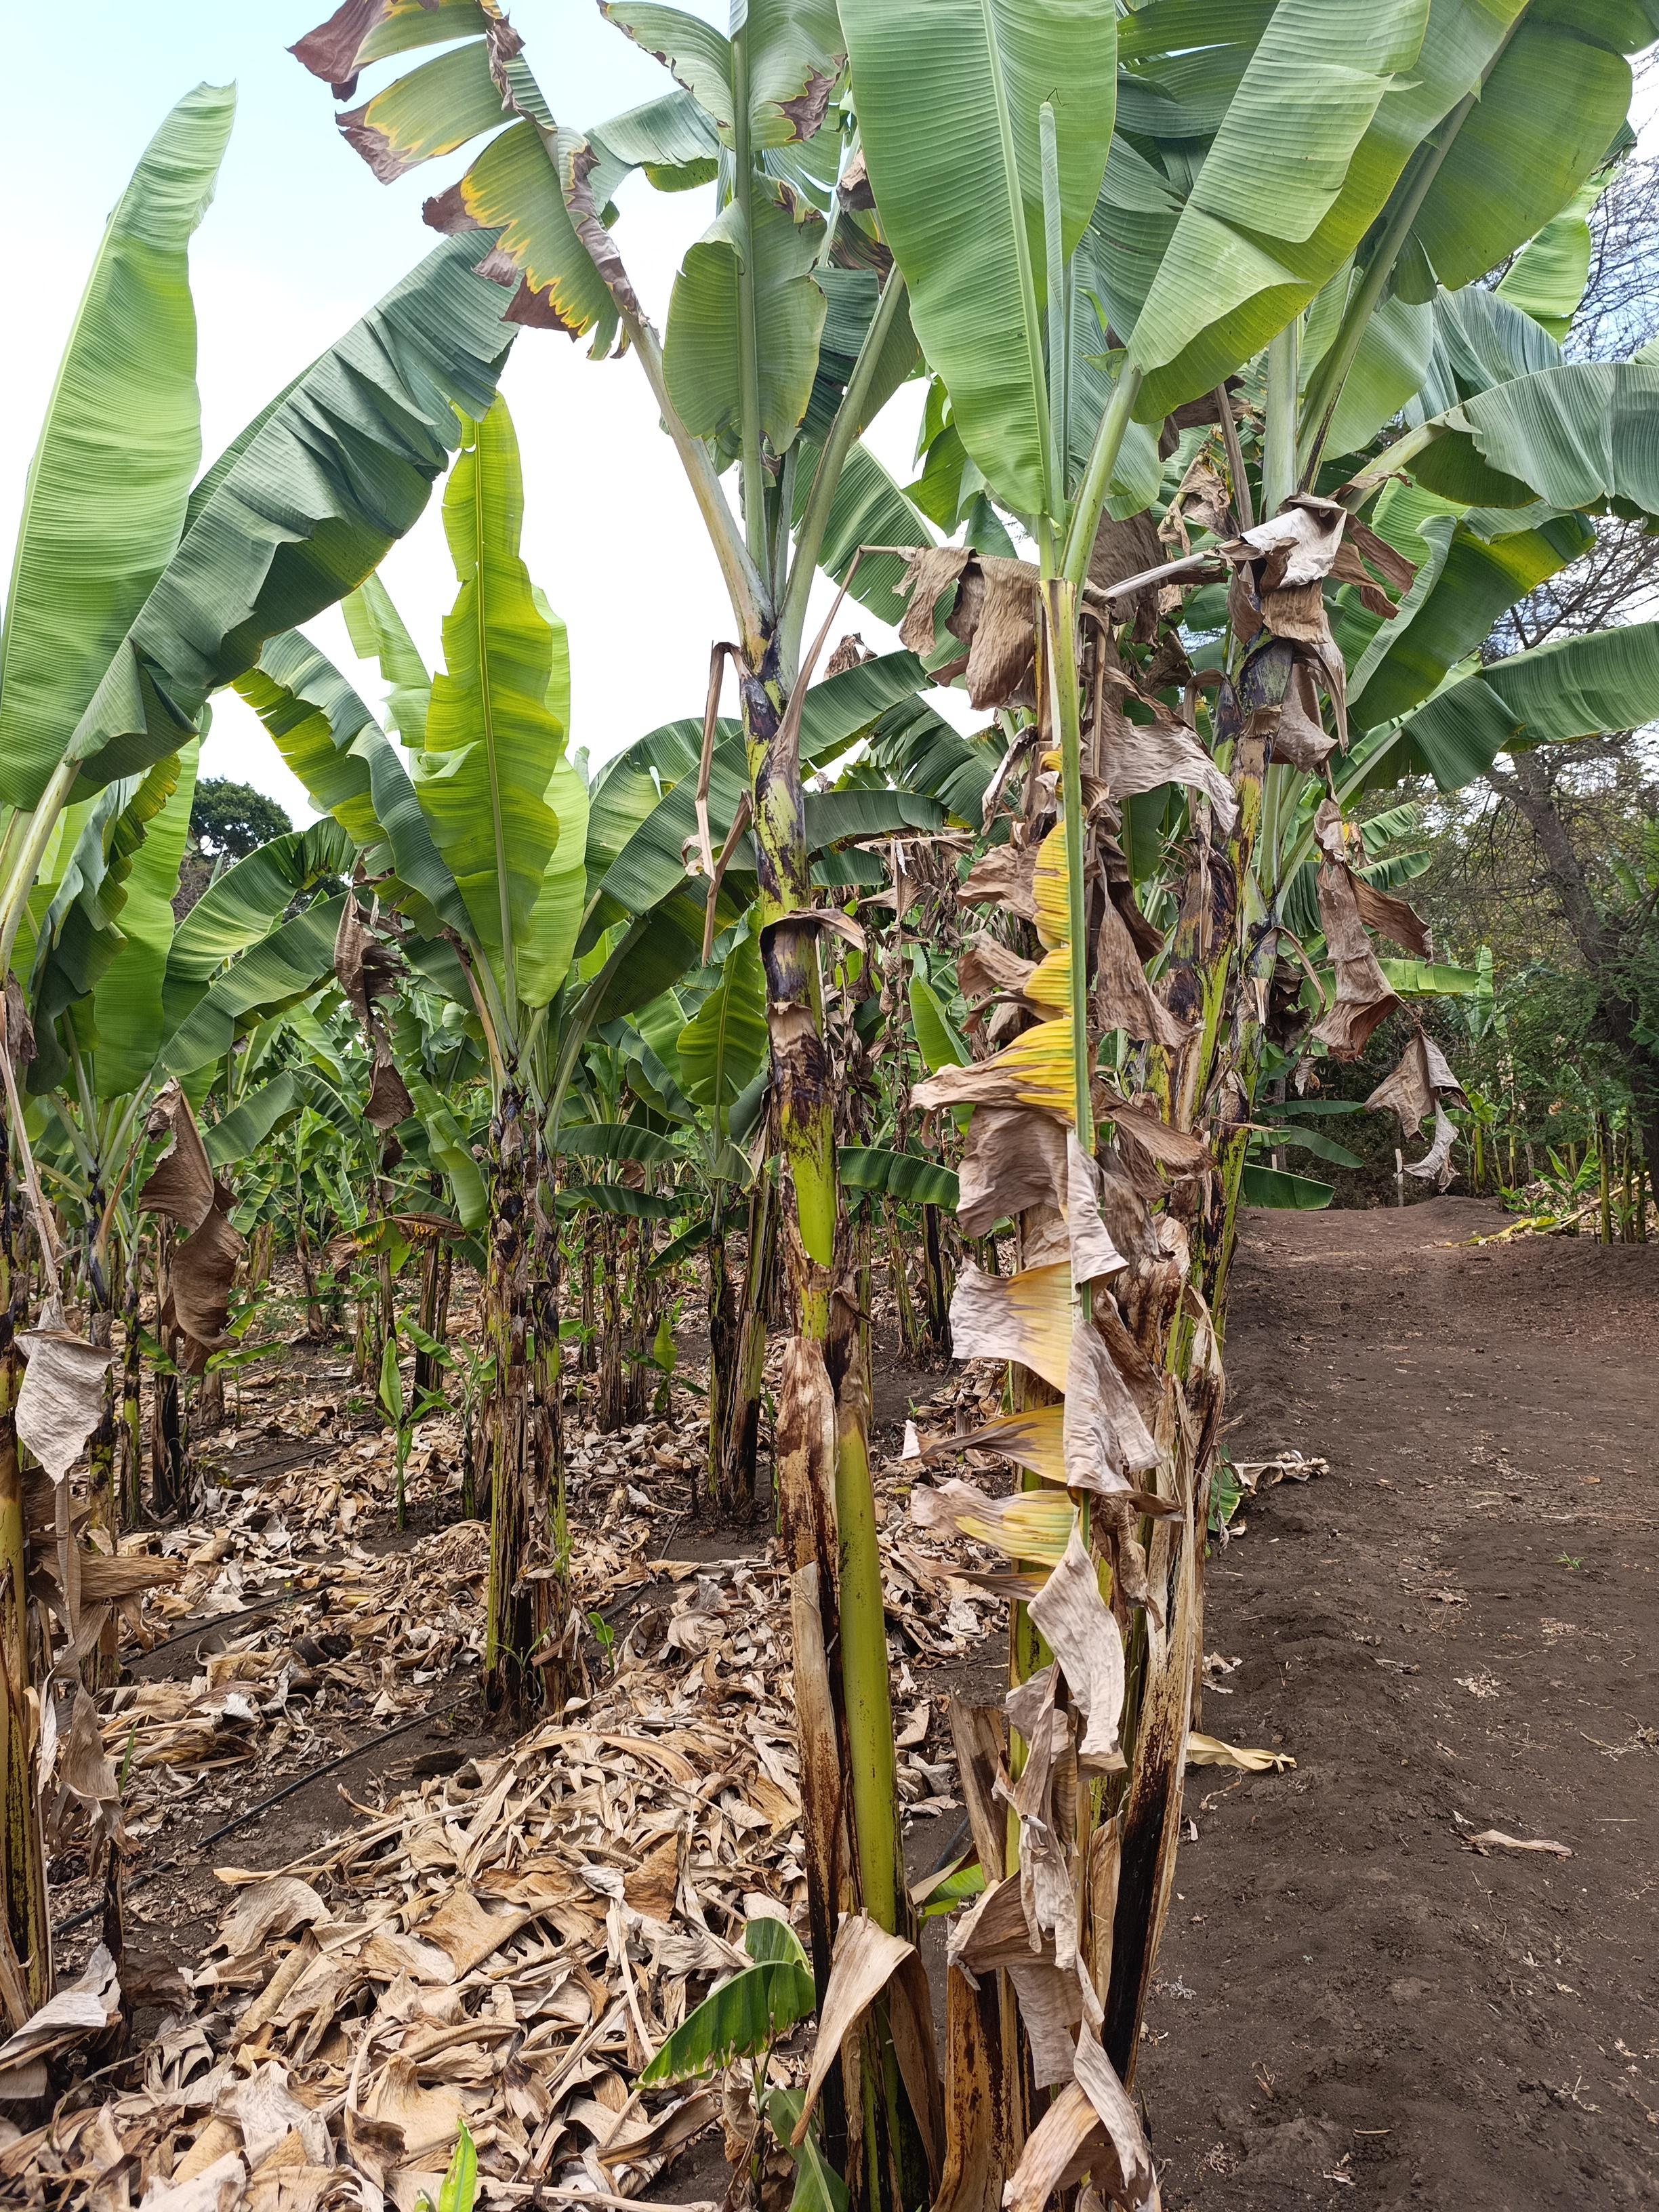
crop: banana
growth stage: vegetative
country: Tanzania
